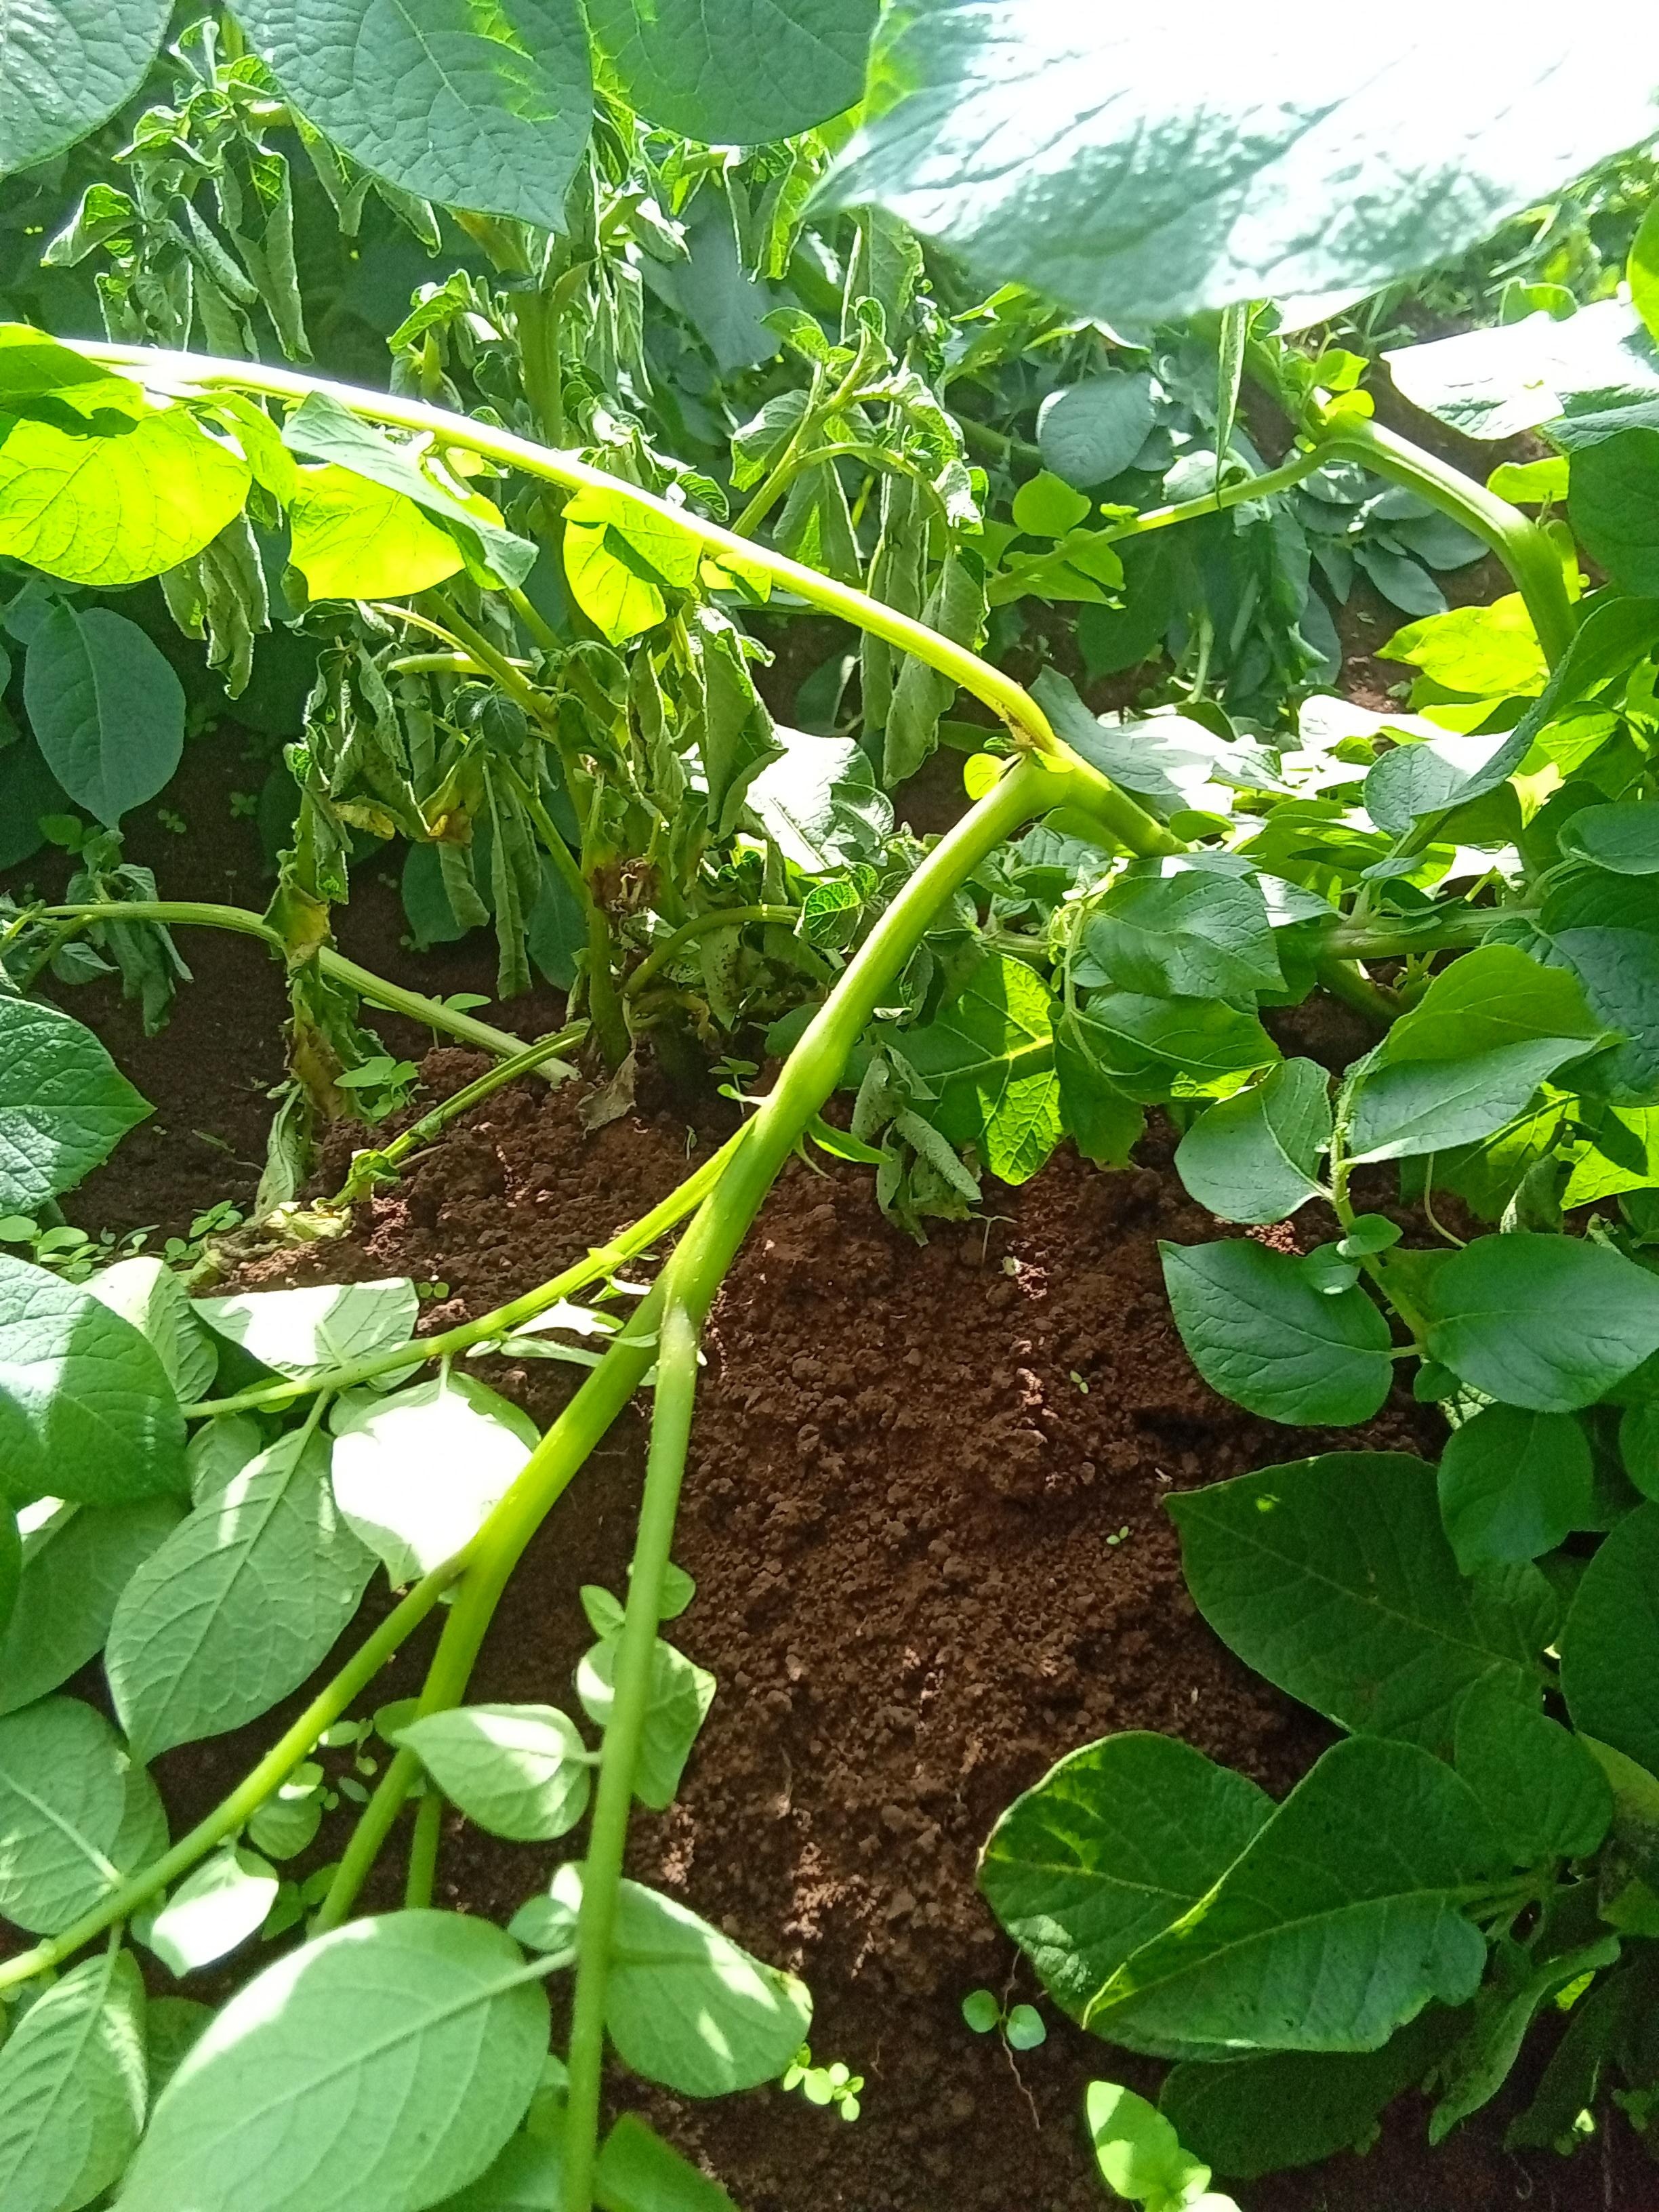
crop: potato
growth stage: flowering
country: Kenya
